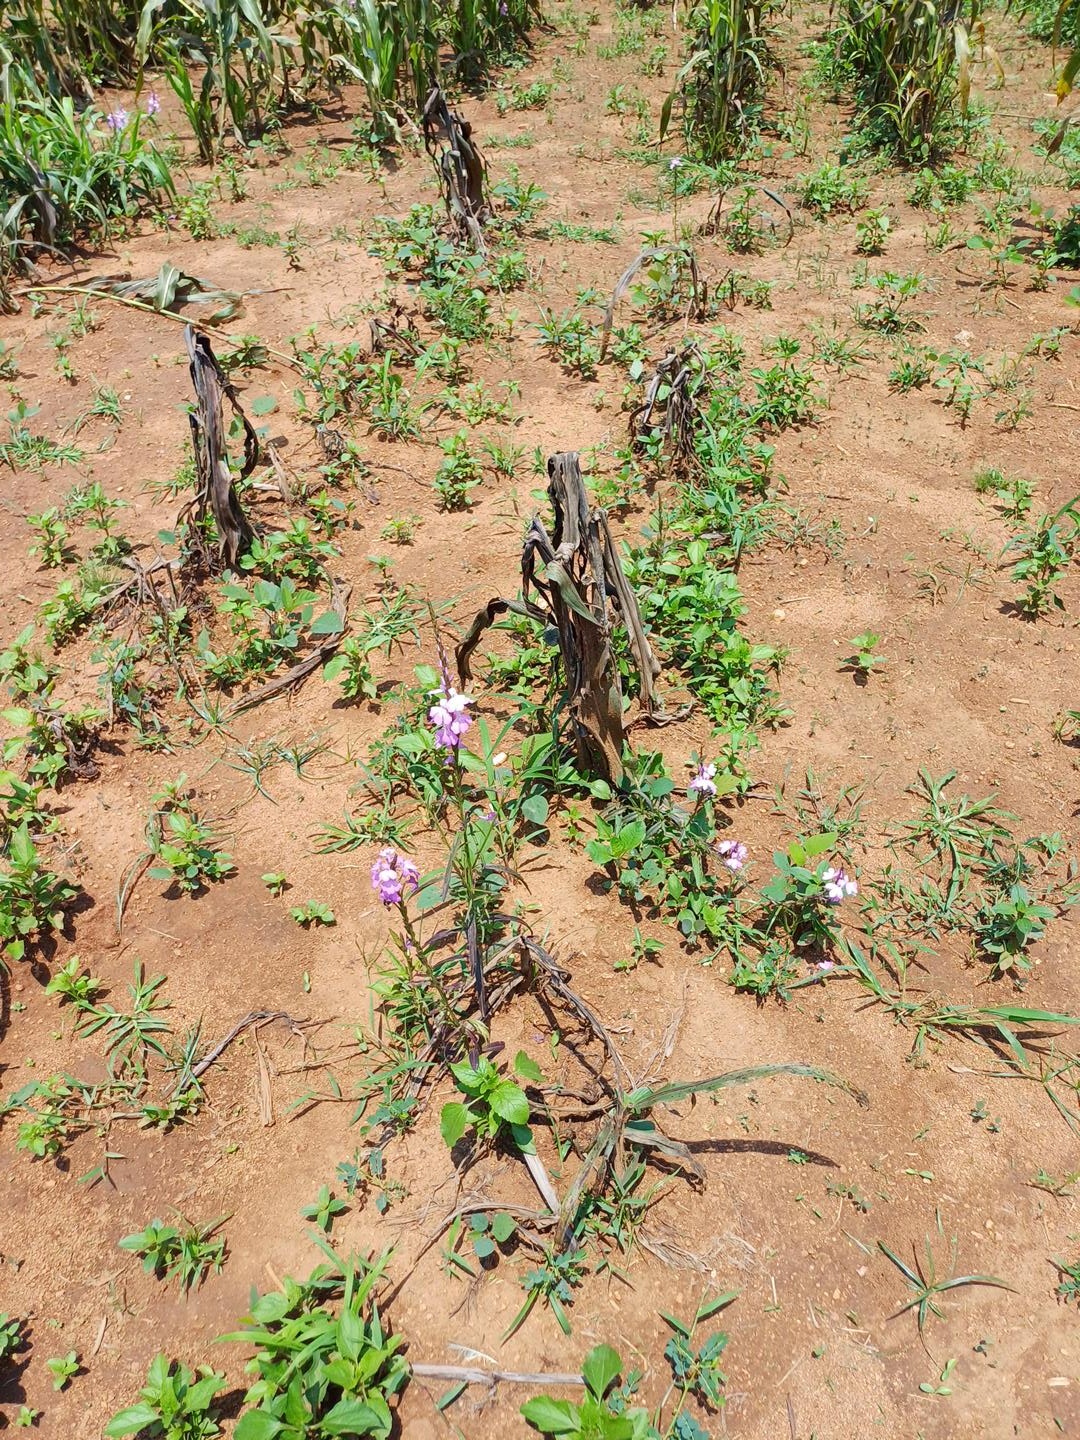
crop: sorghum
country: Kenya
